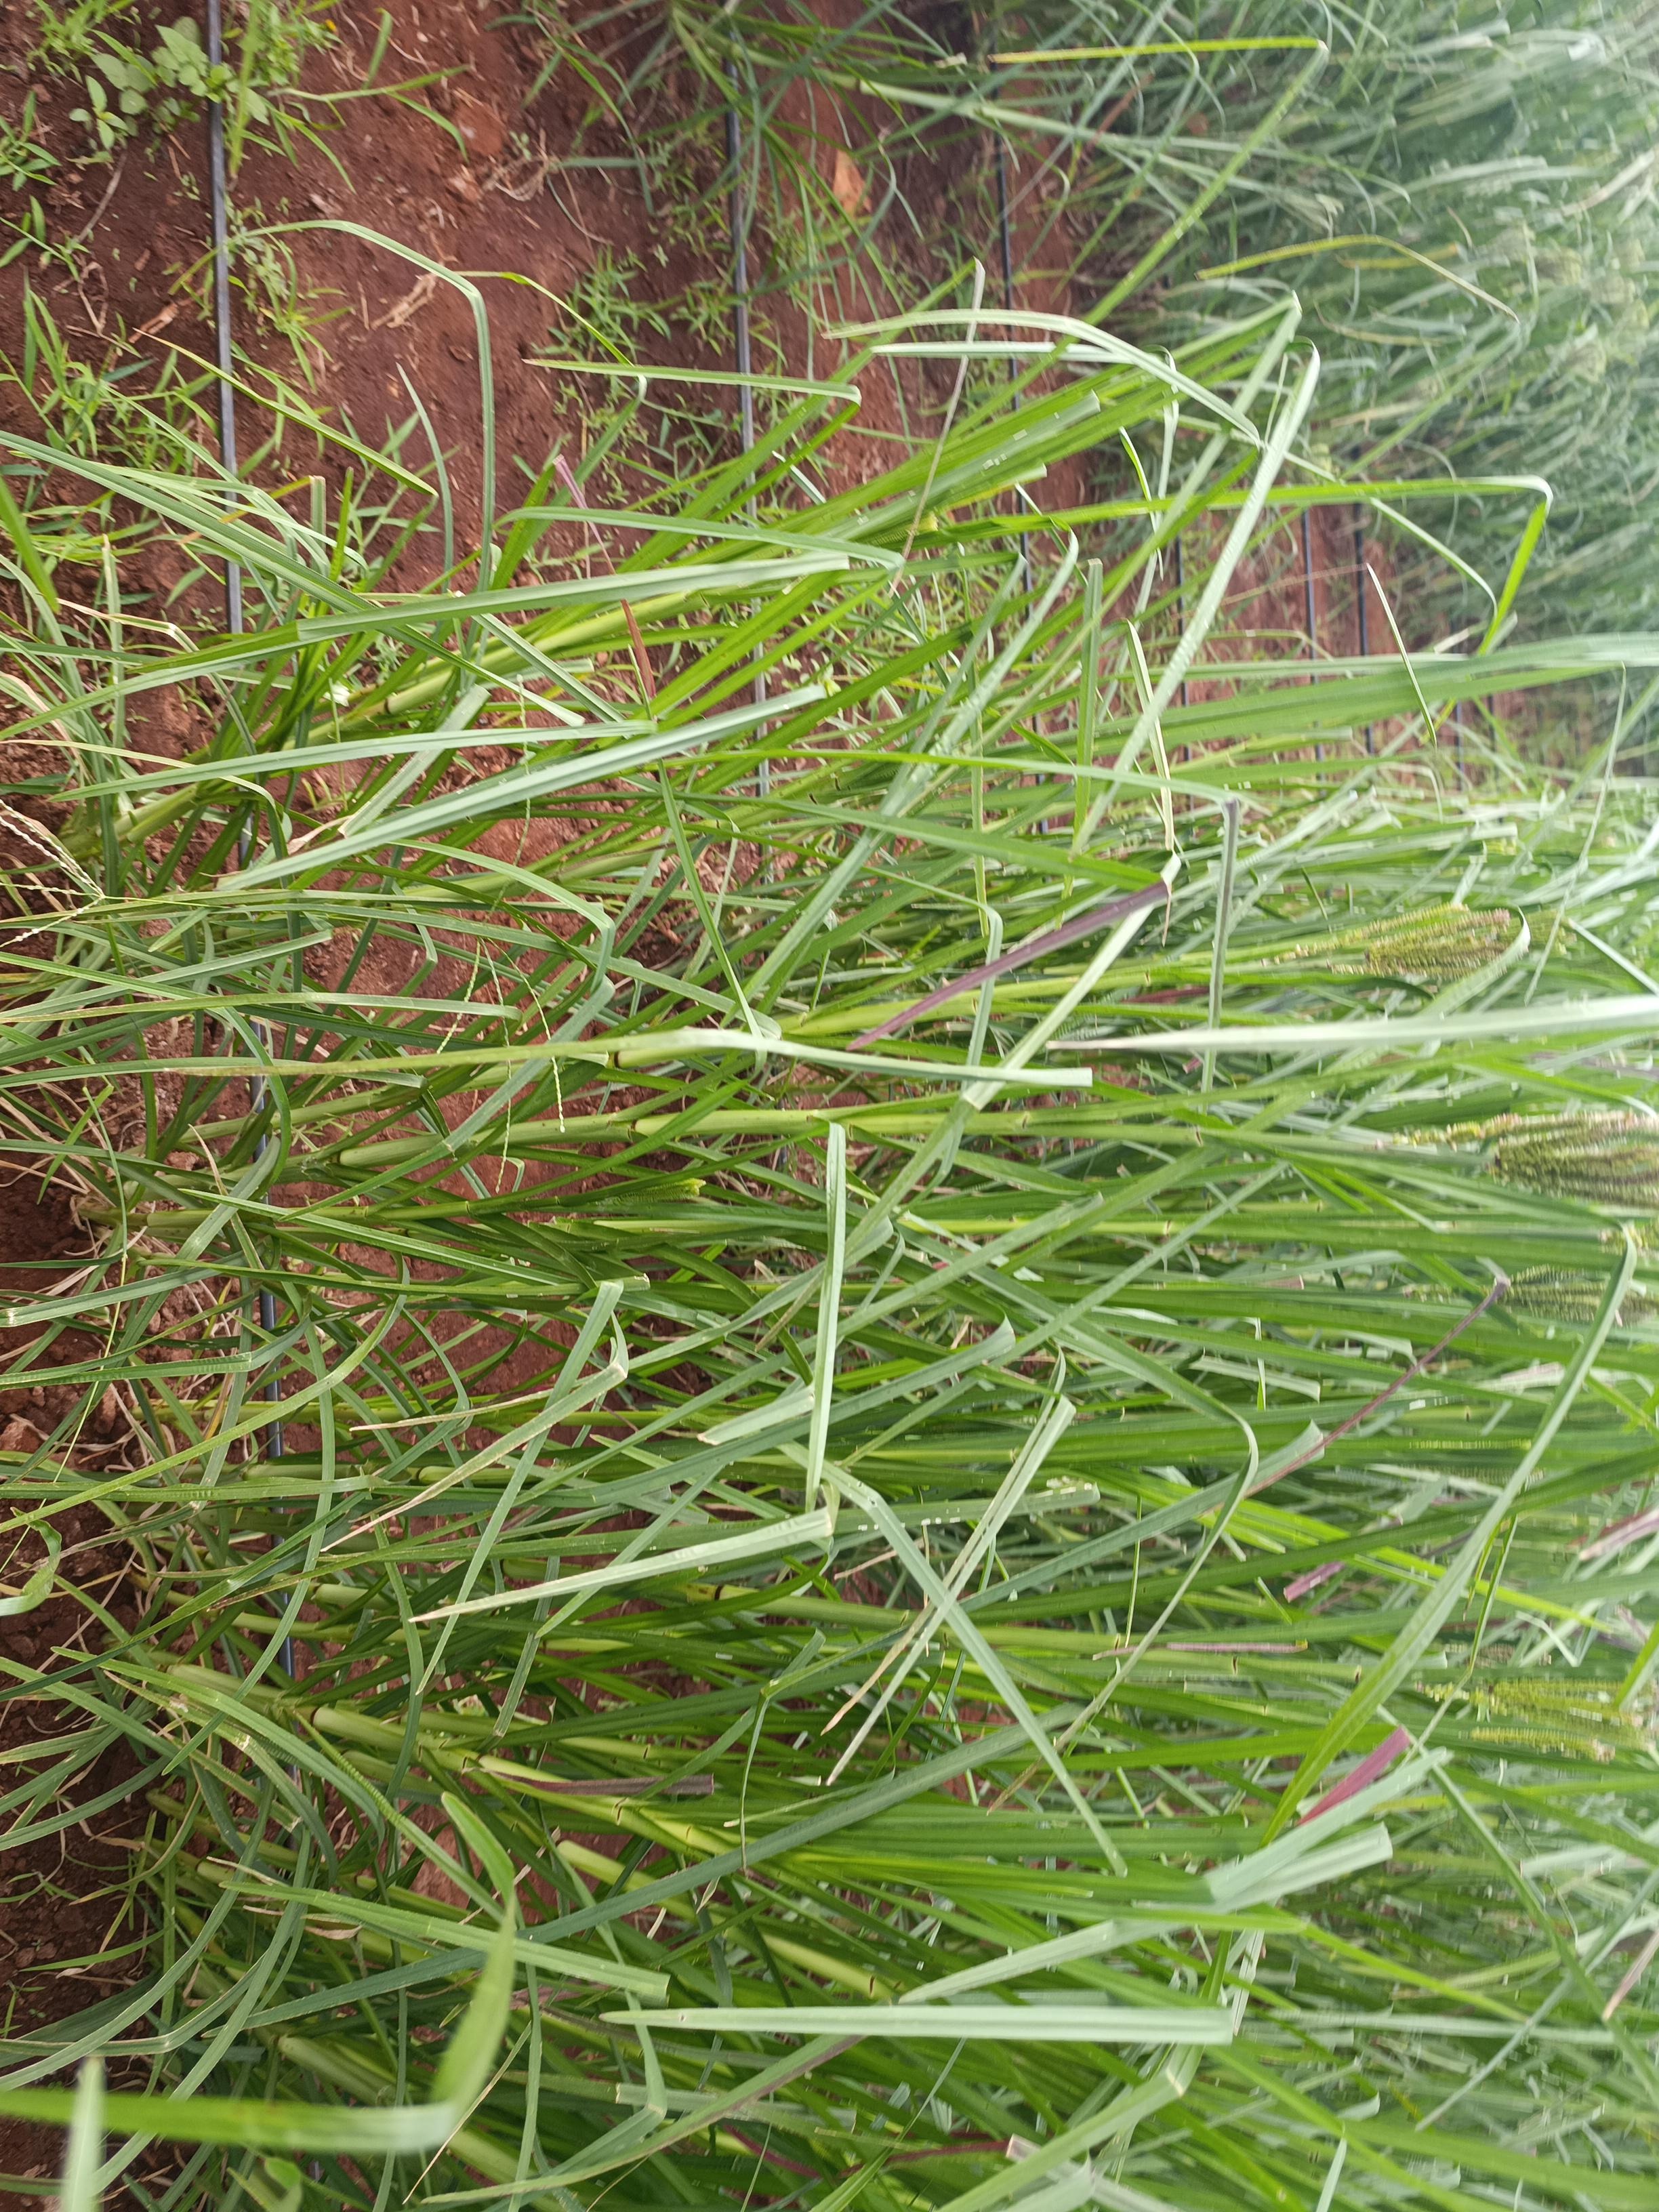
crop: finger millet
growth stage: flowering
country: Kenya
